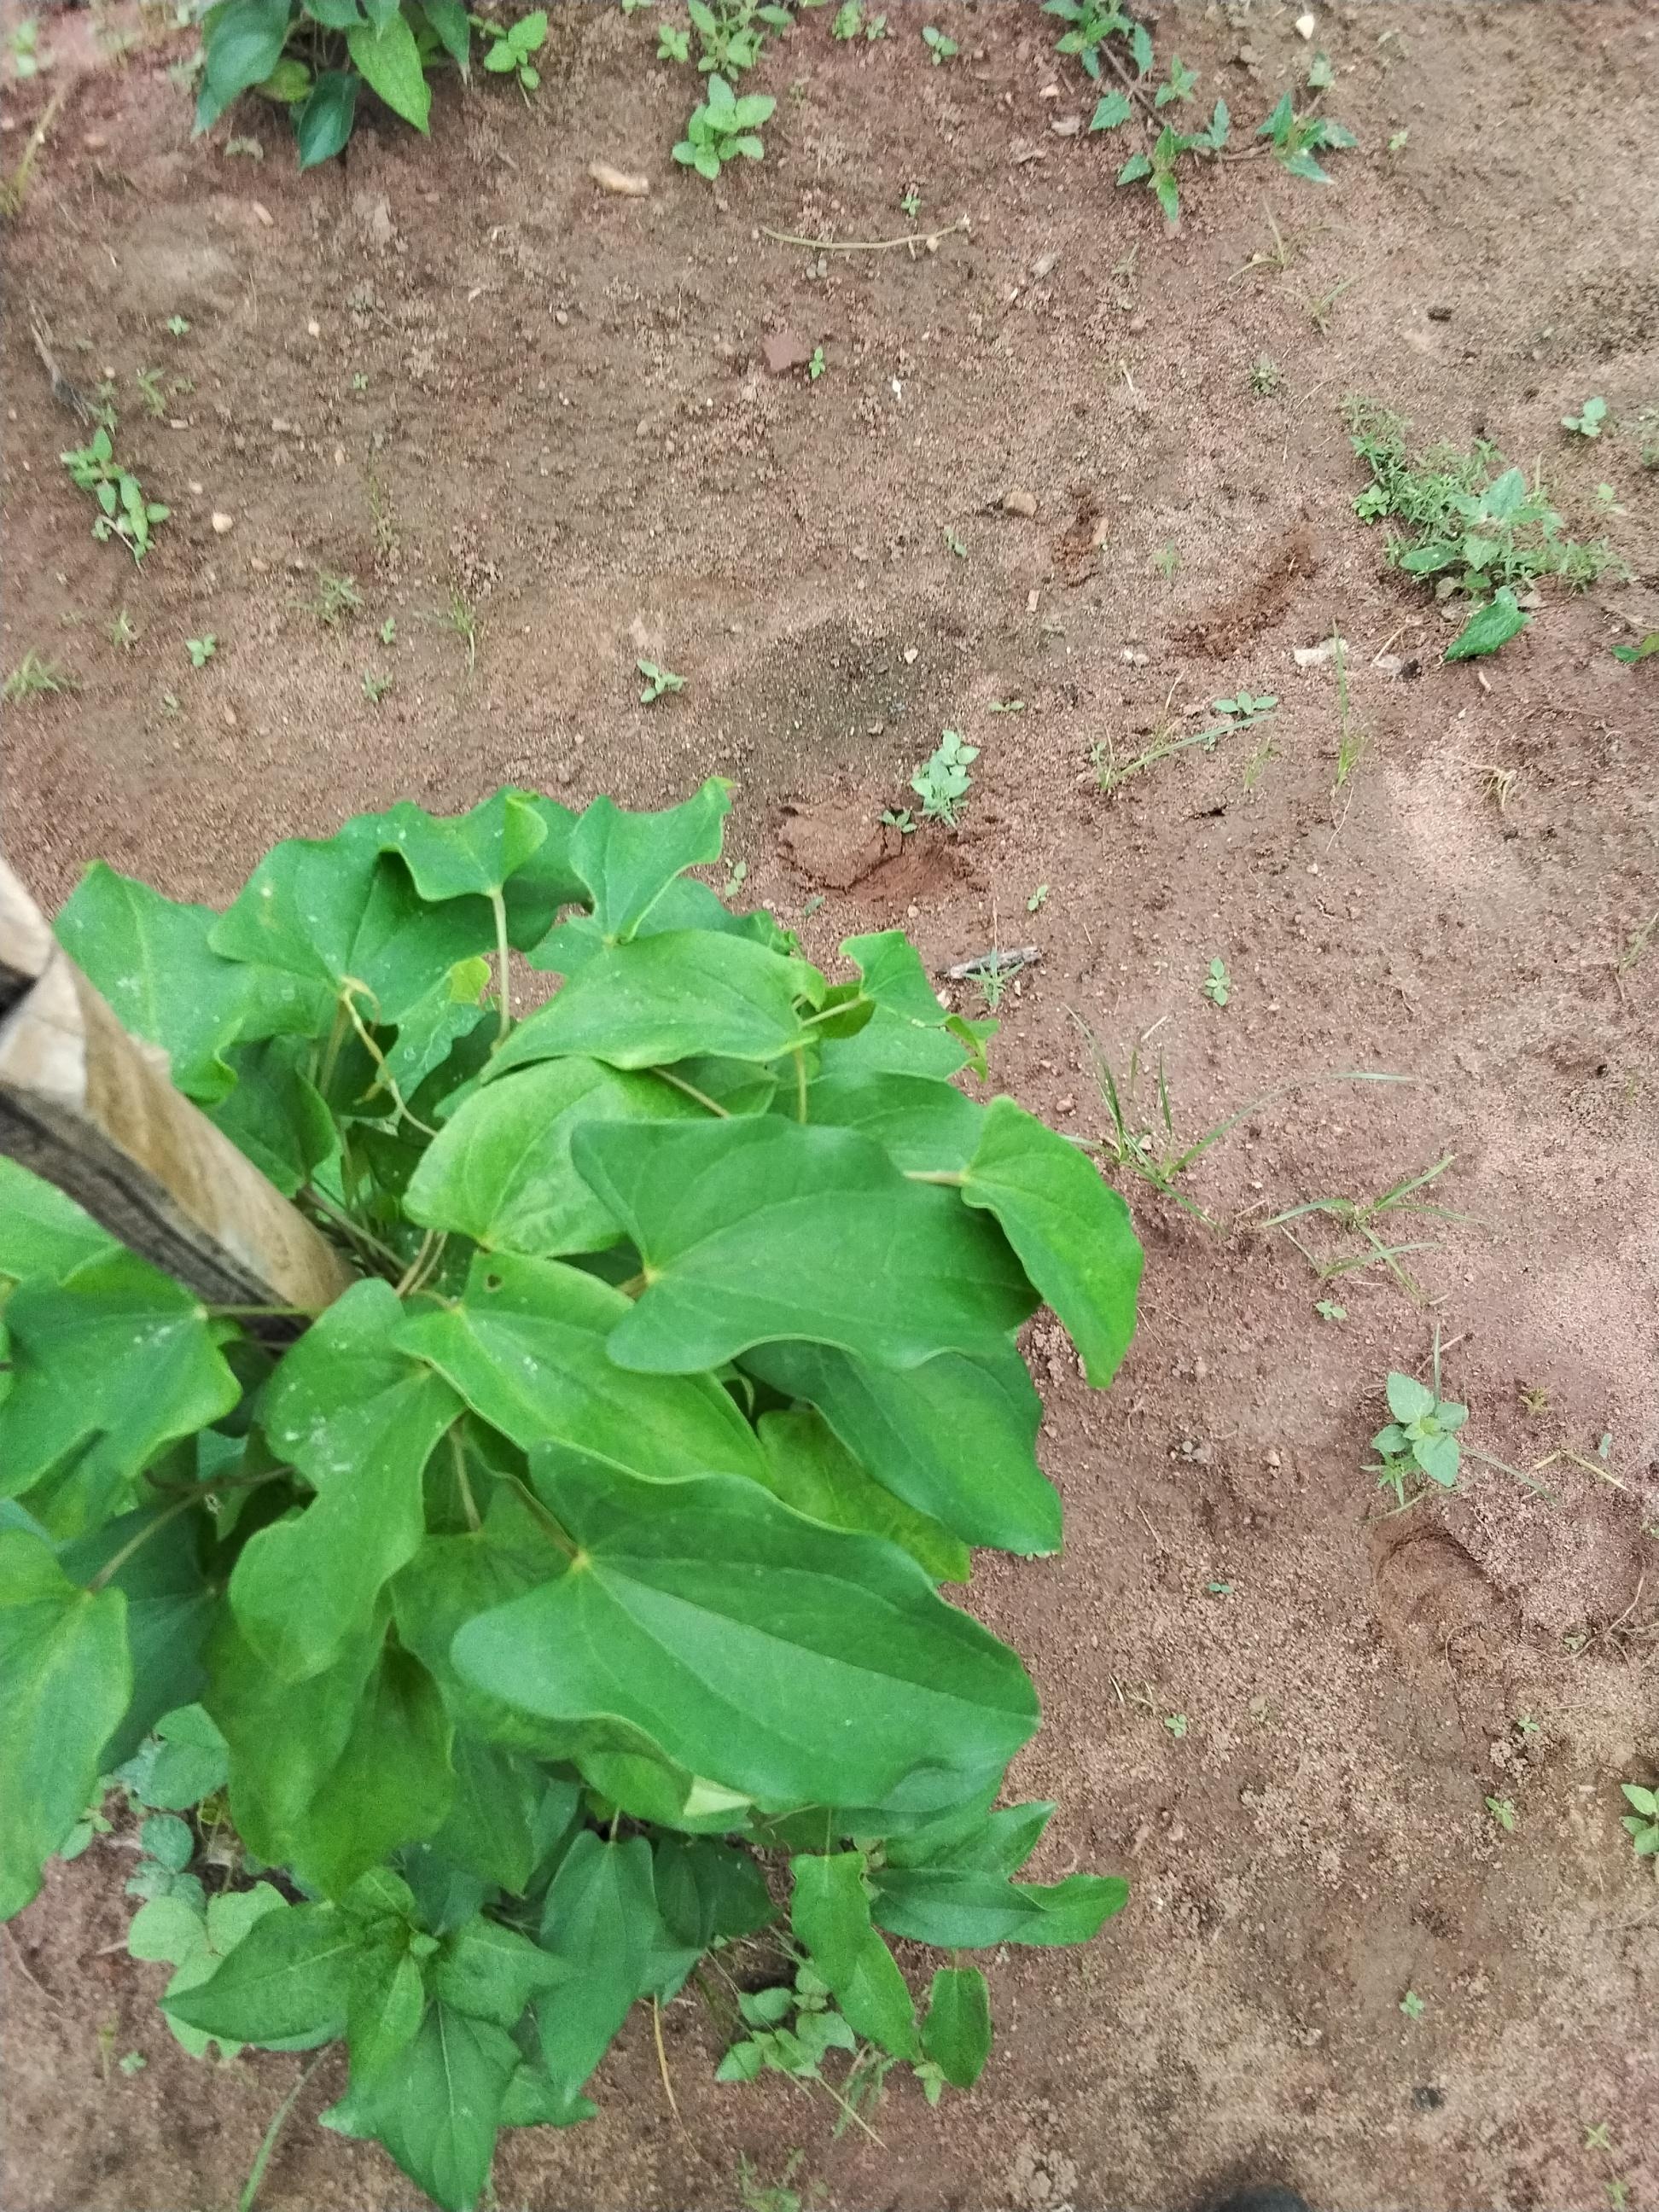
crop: yam
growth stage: vegetative
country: Nigeria
